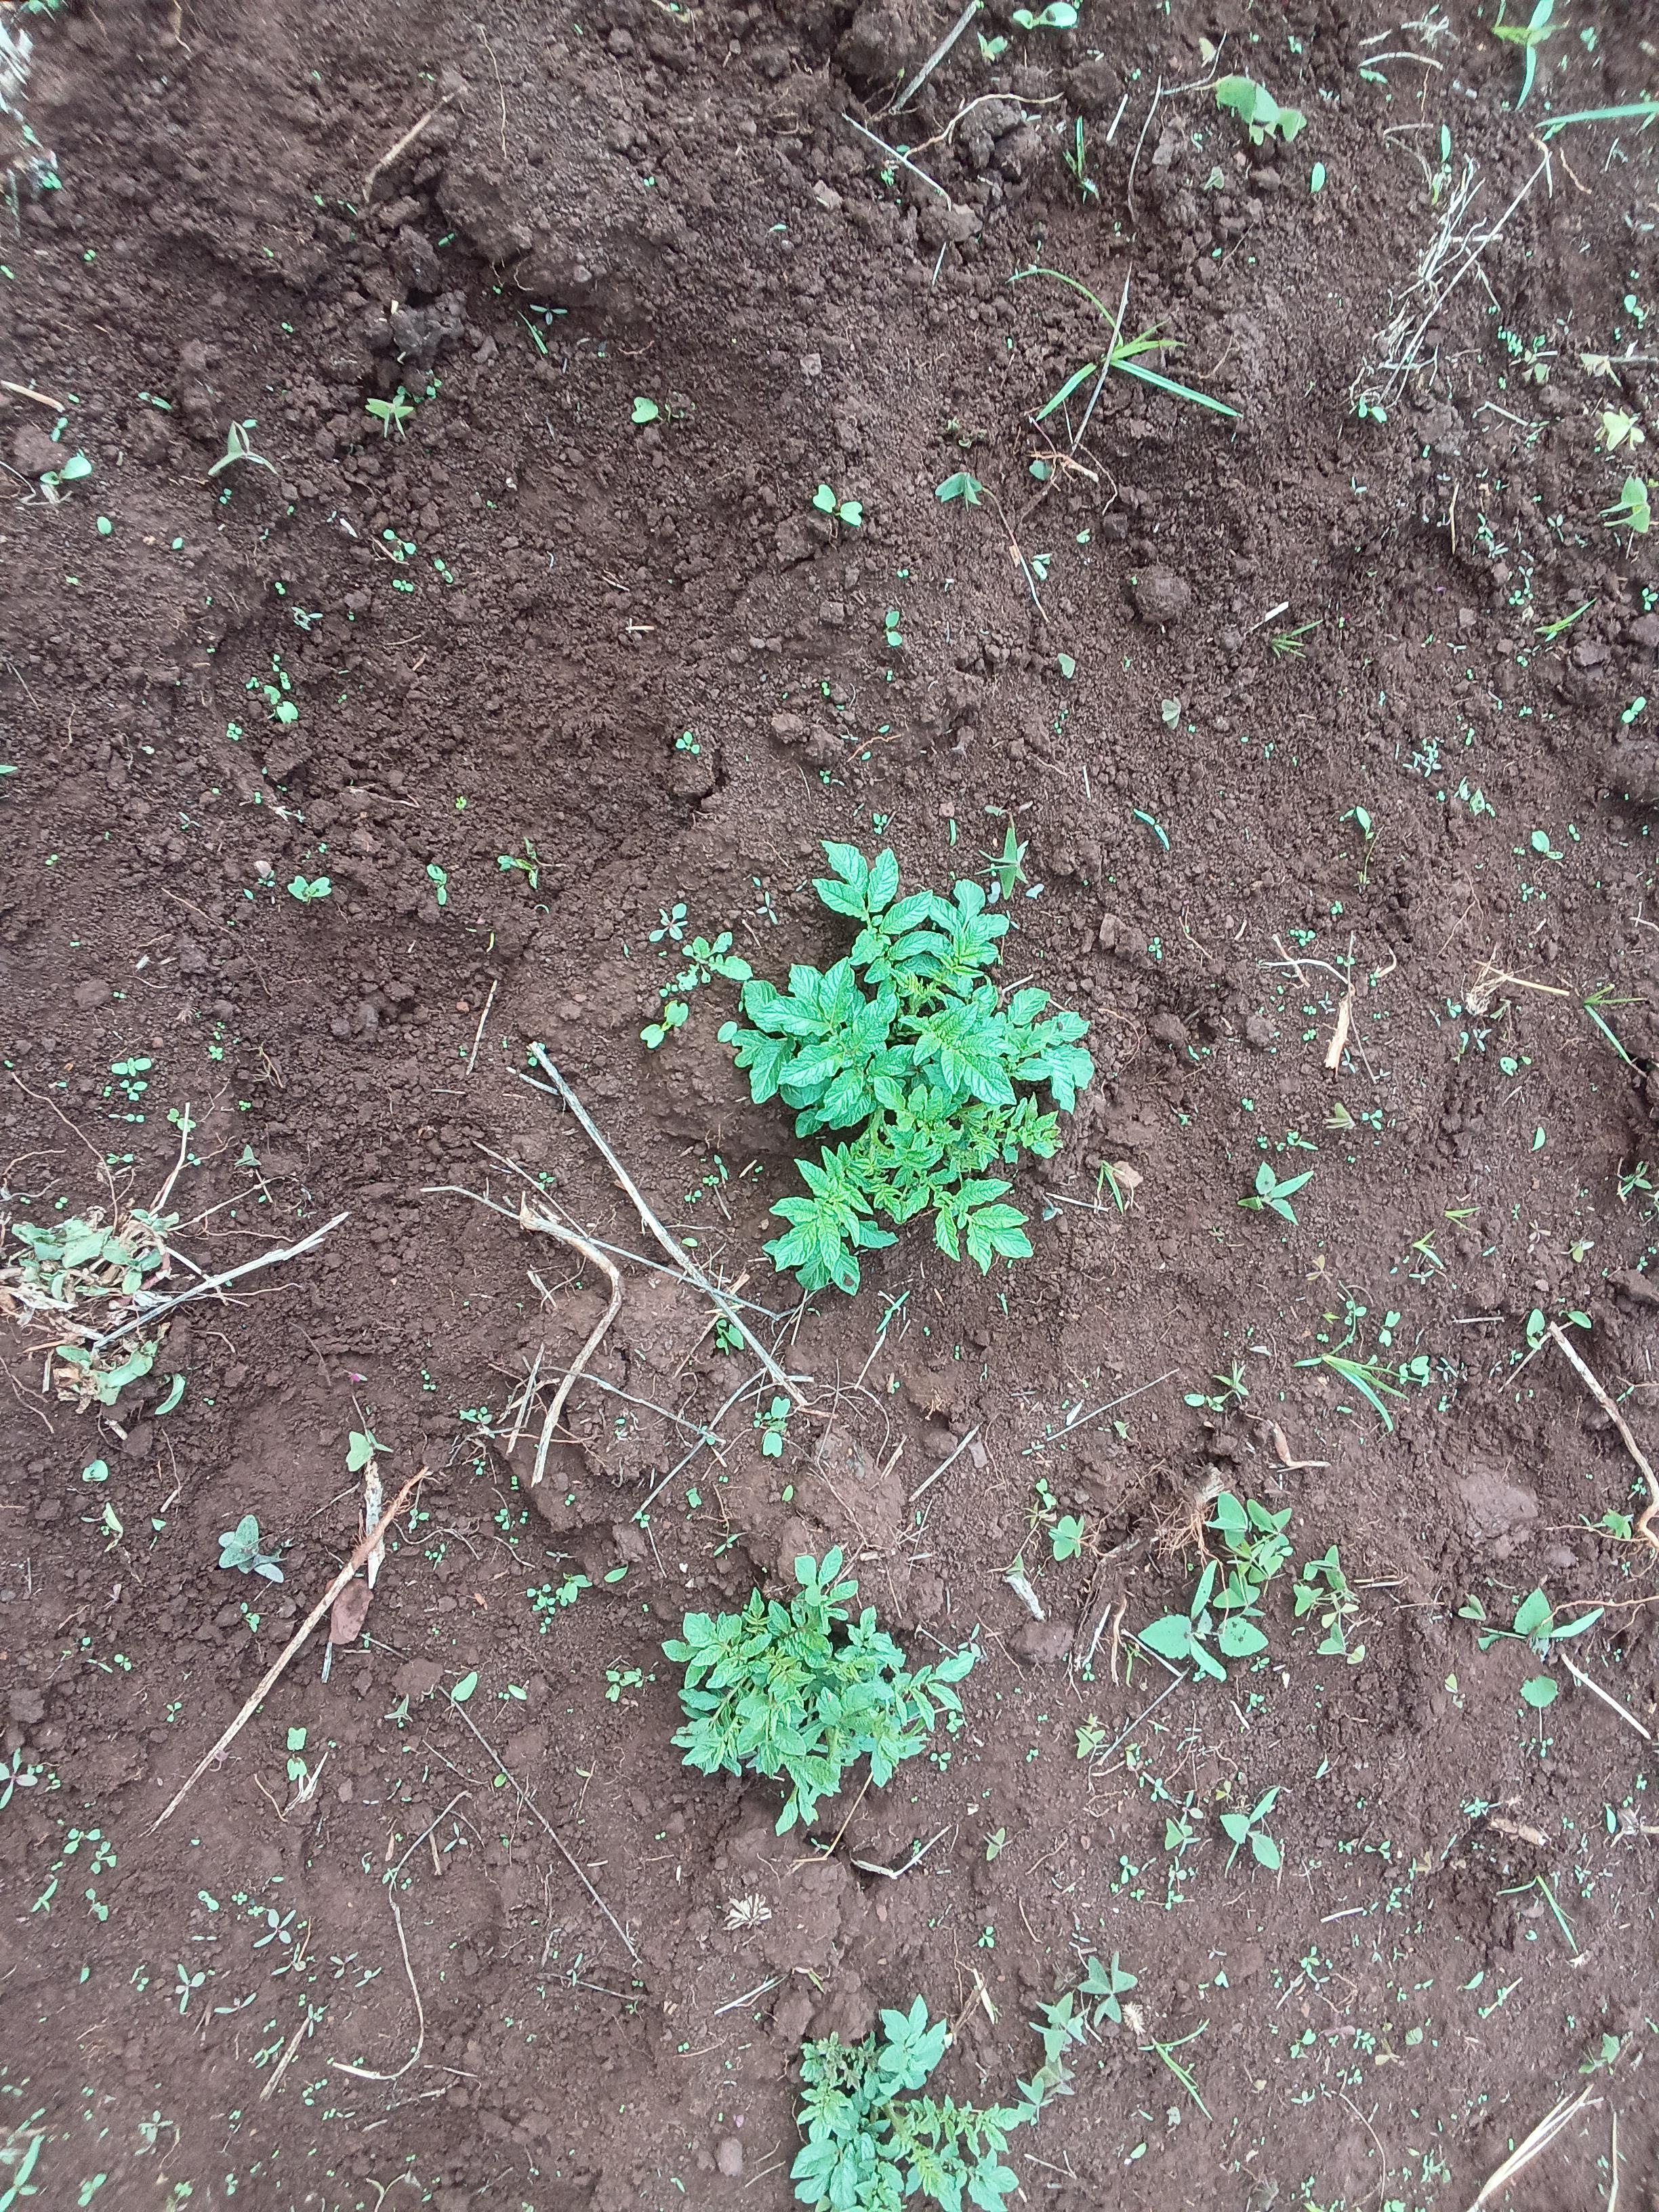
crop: potato
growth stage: sprouting emergence
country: Kenya
